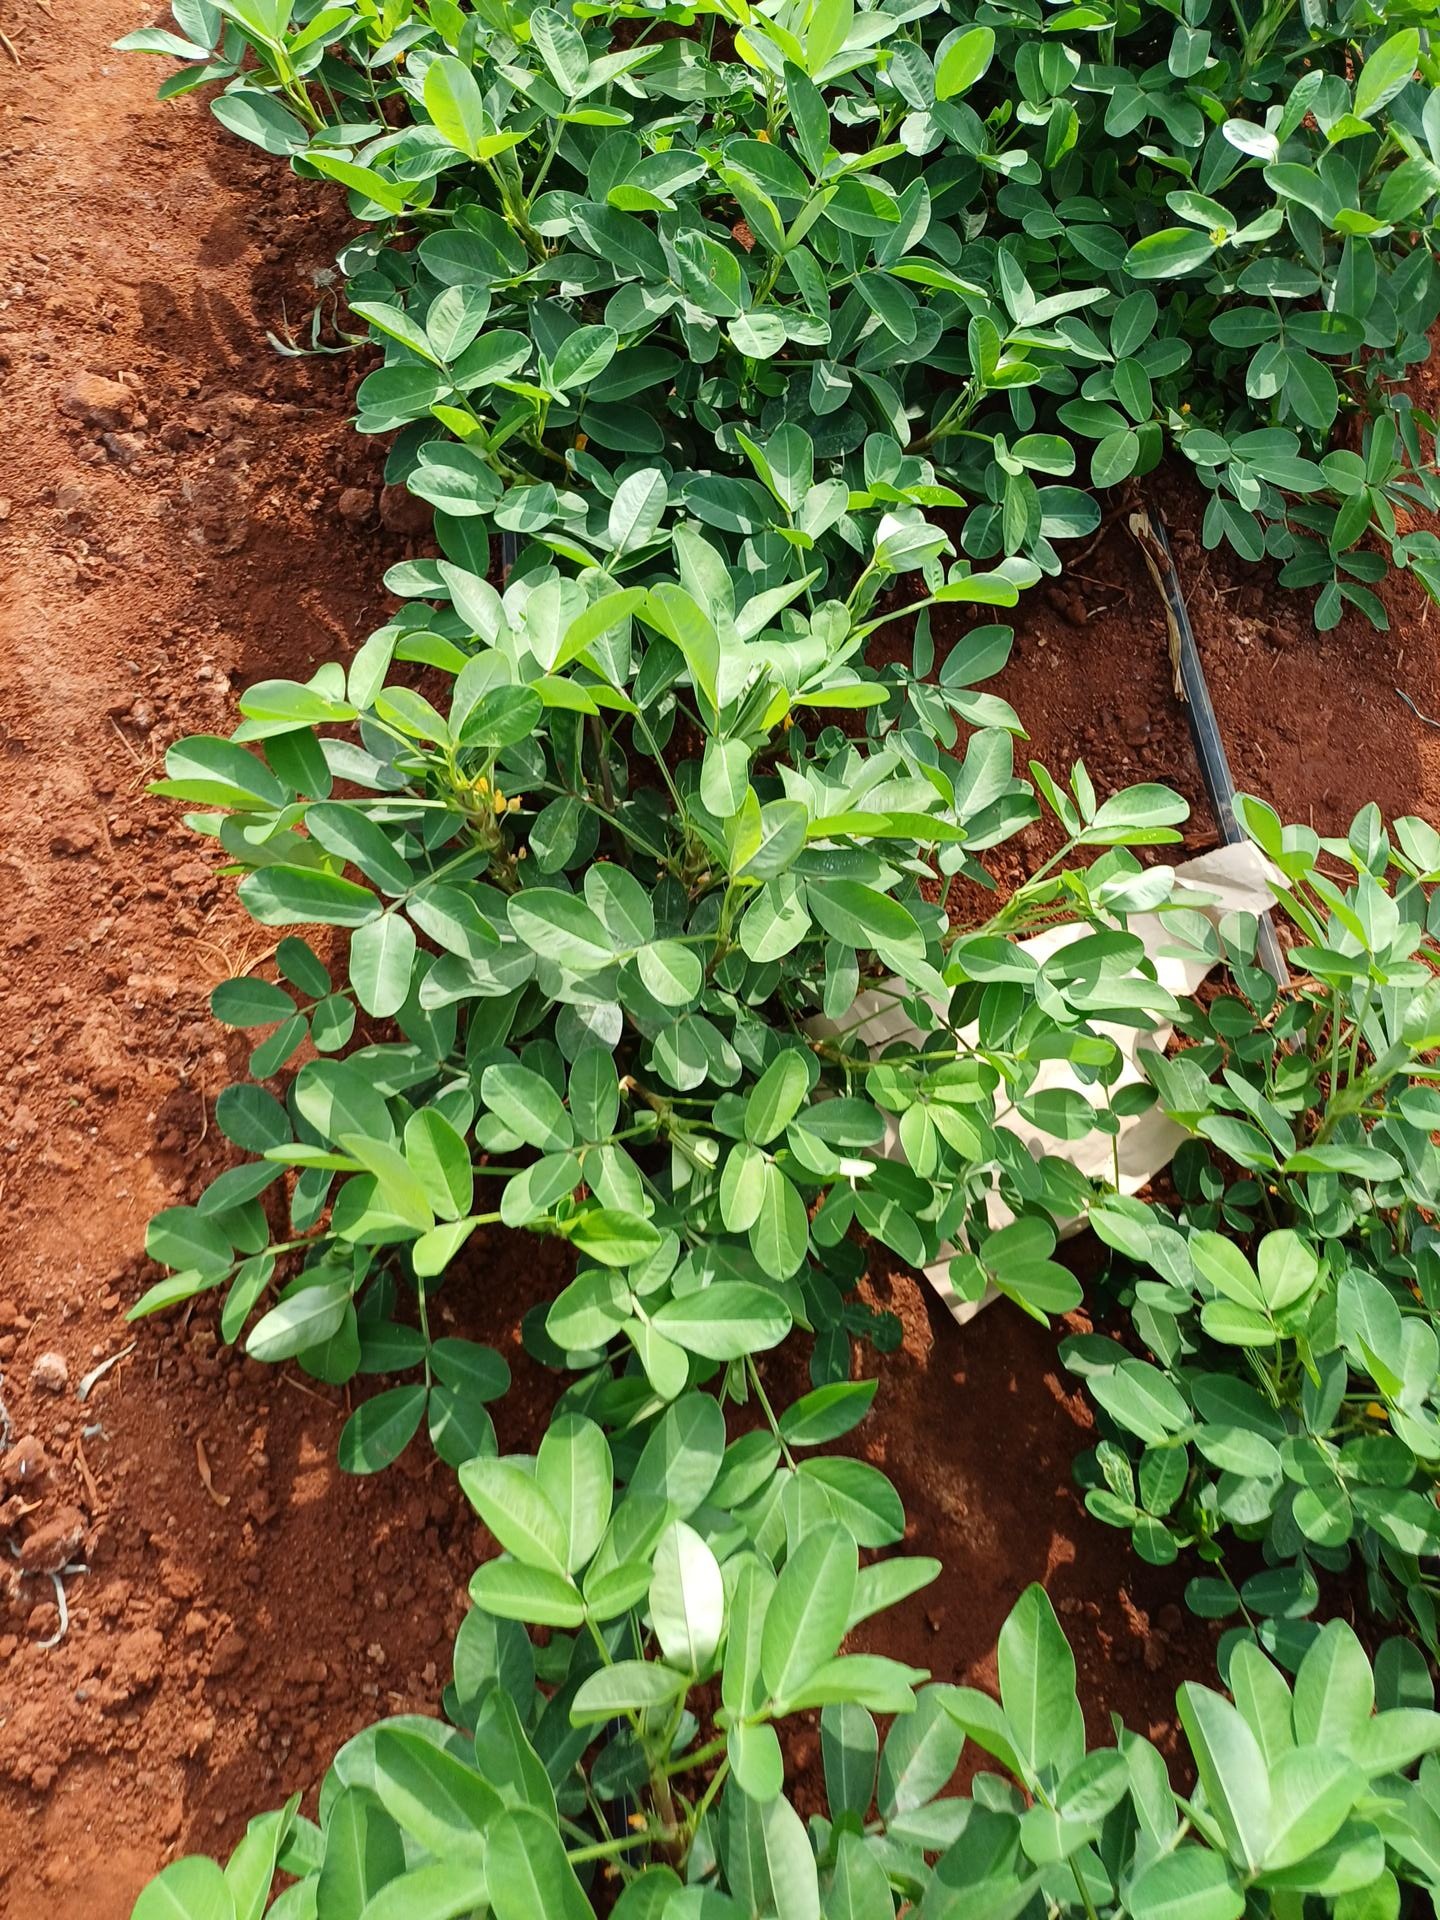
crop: groundnut
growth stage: flowering
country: Kenya
